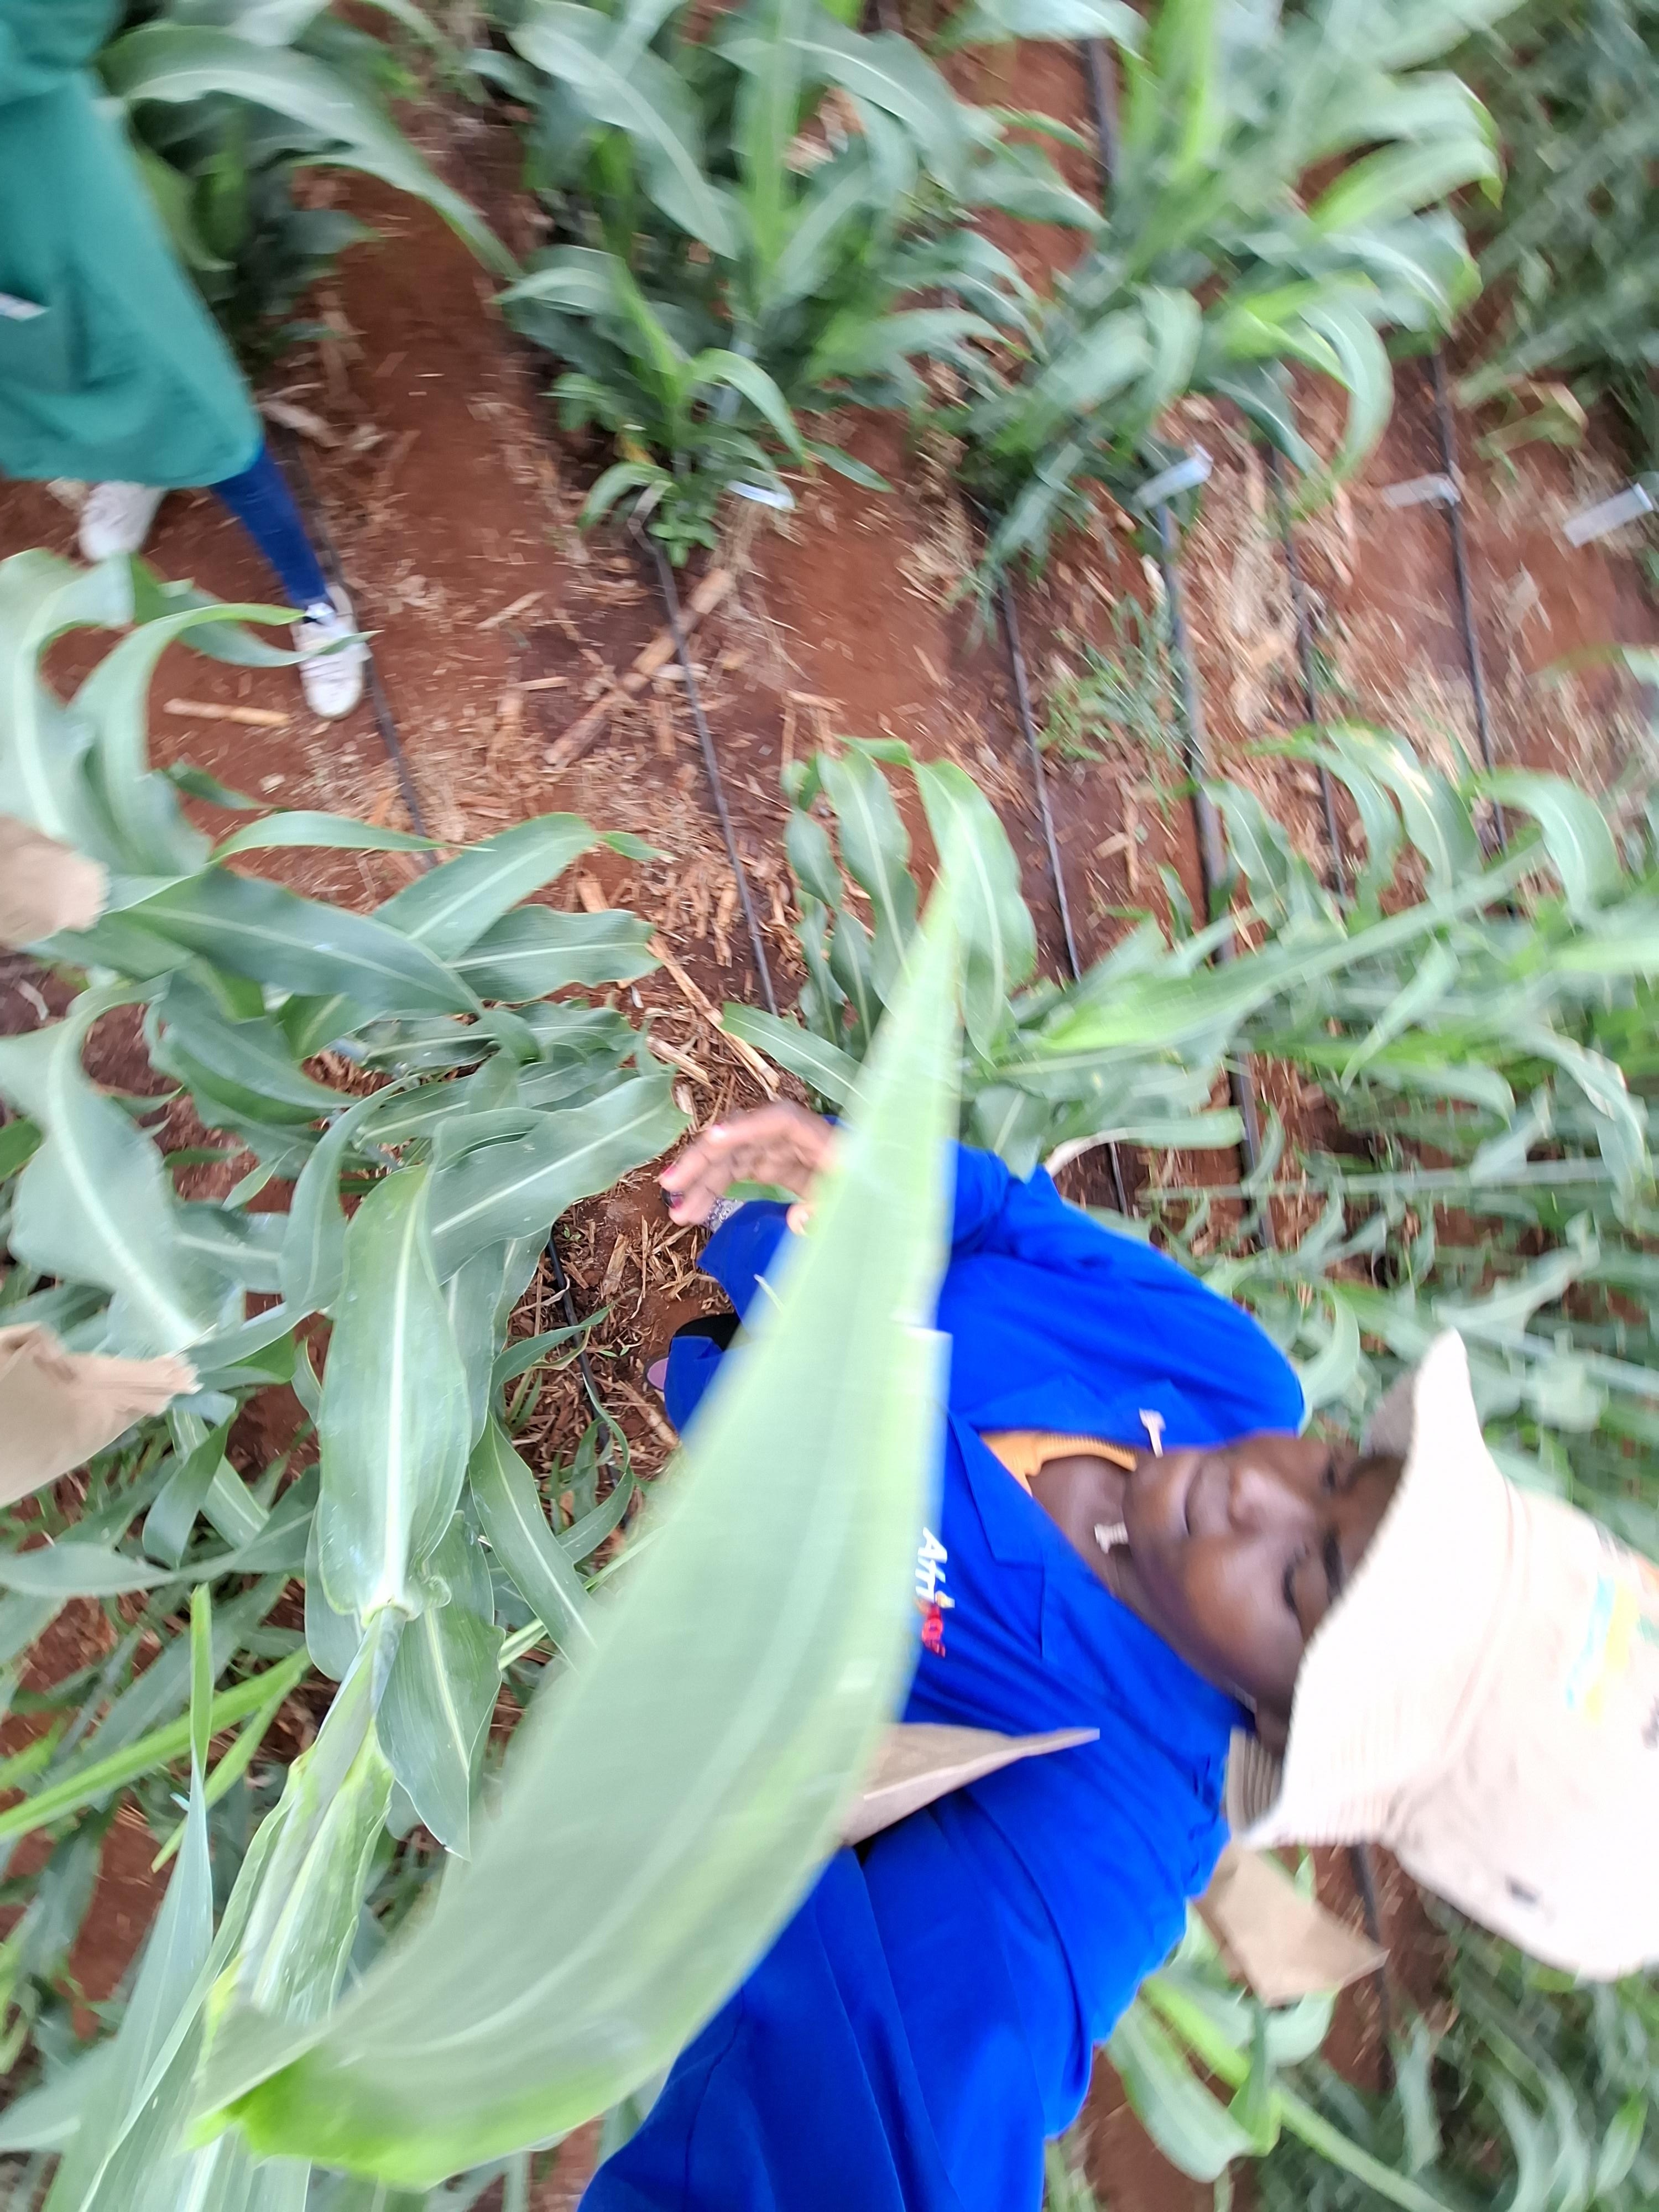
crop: sorghum
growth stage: vegetative
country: Kenya
